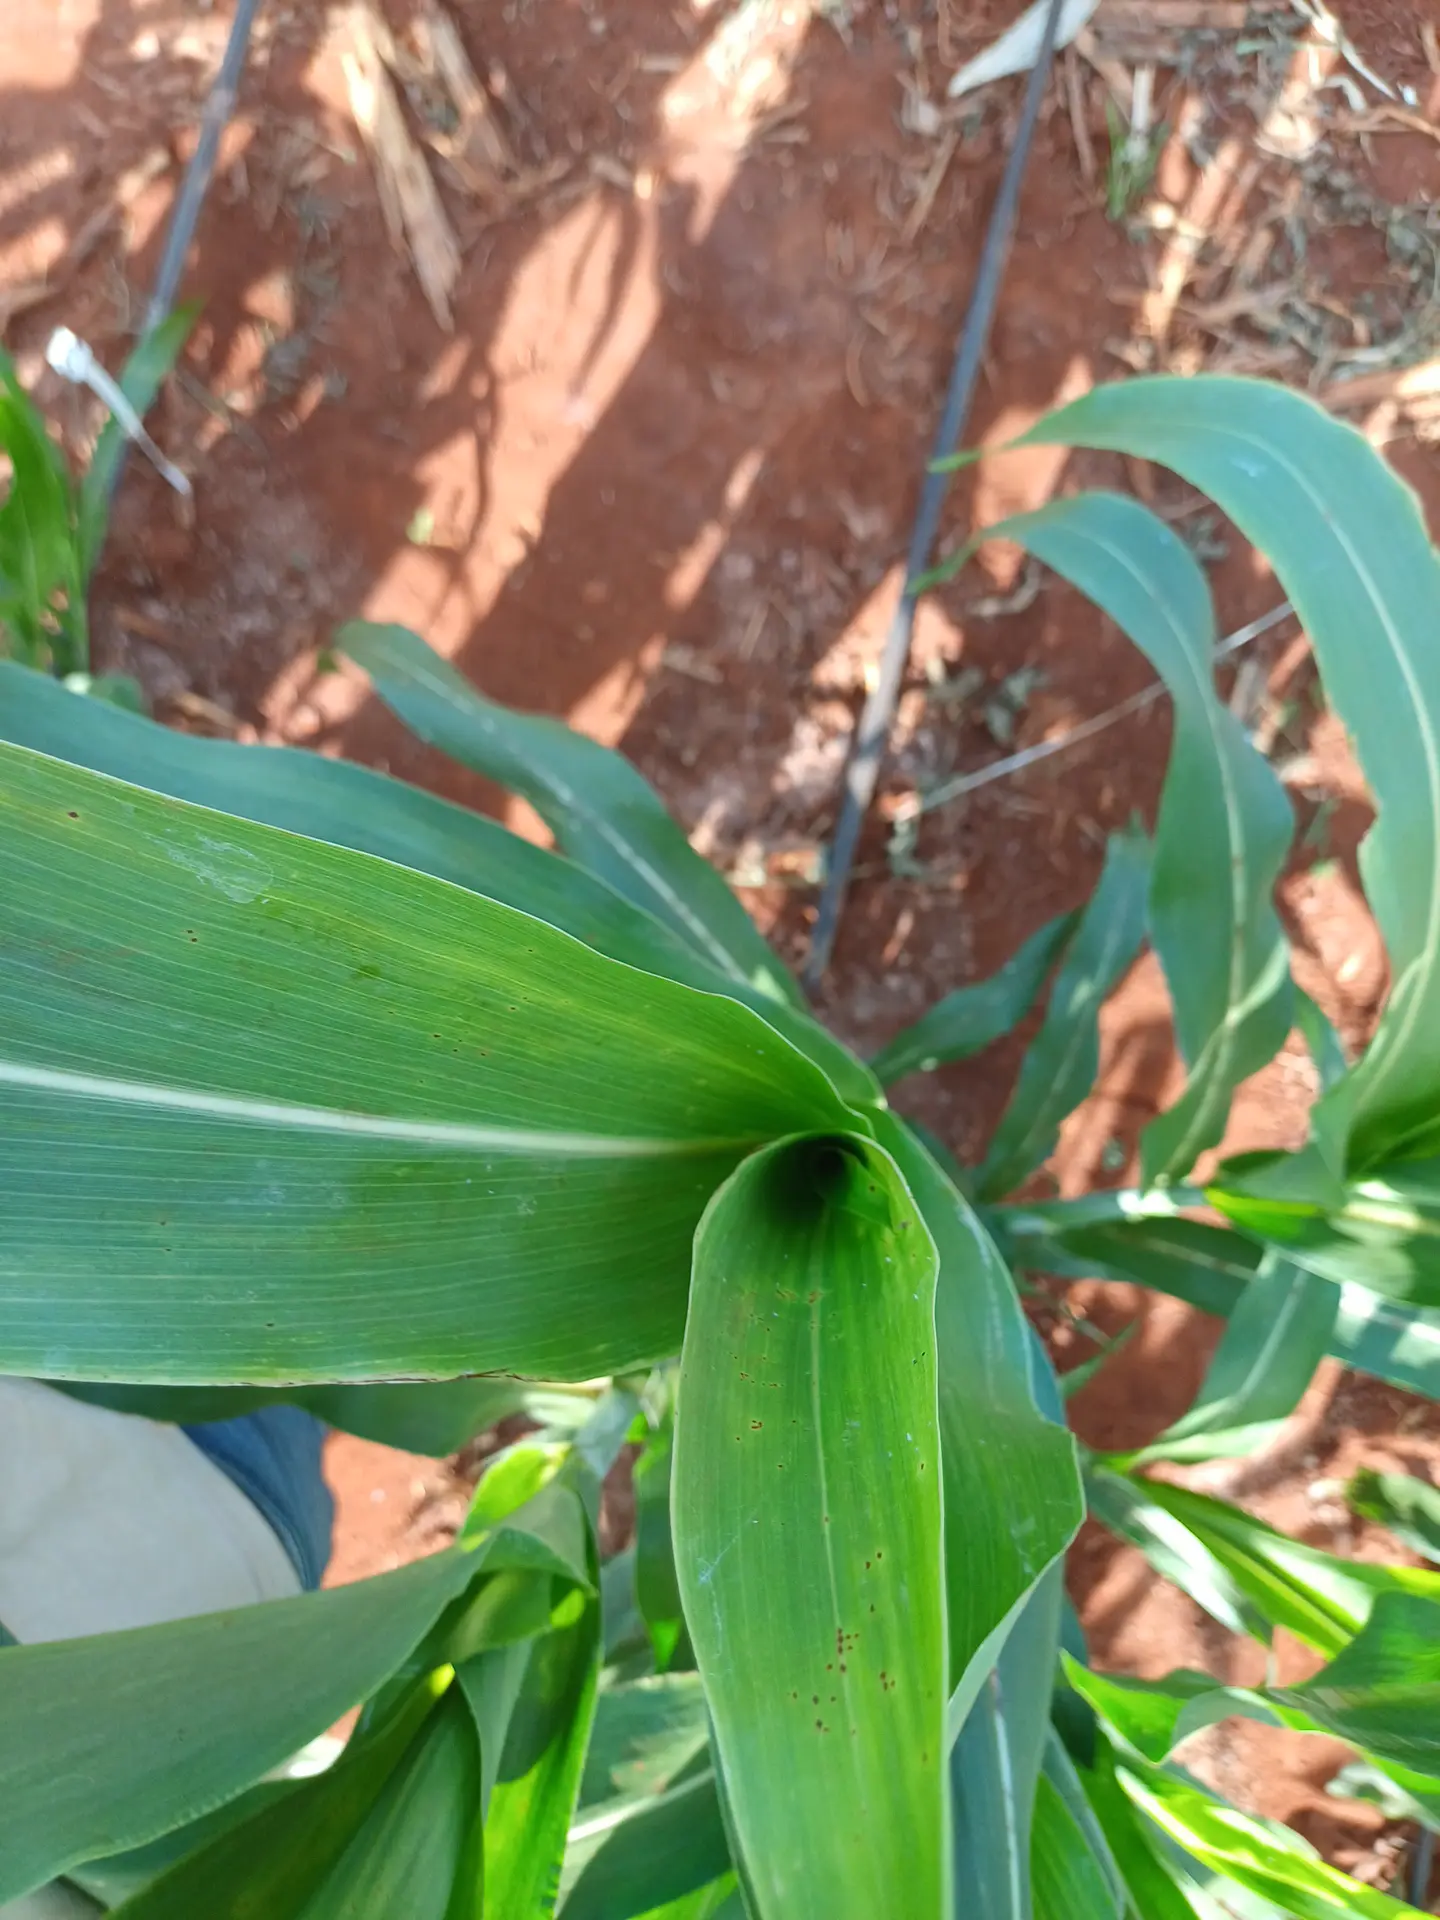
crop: sorghum
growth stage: vegetative
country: Kenya
